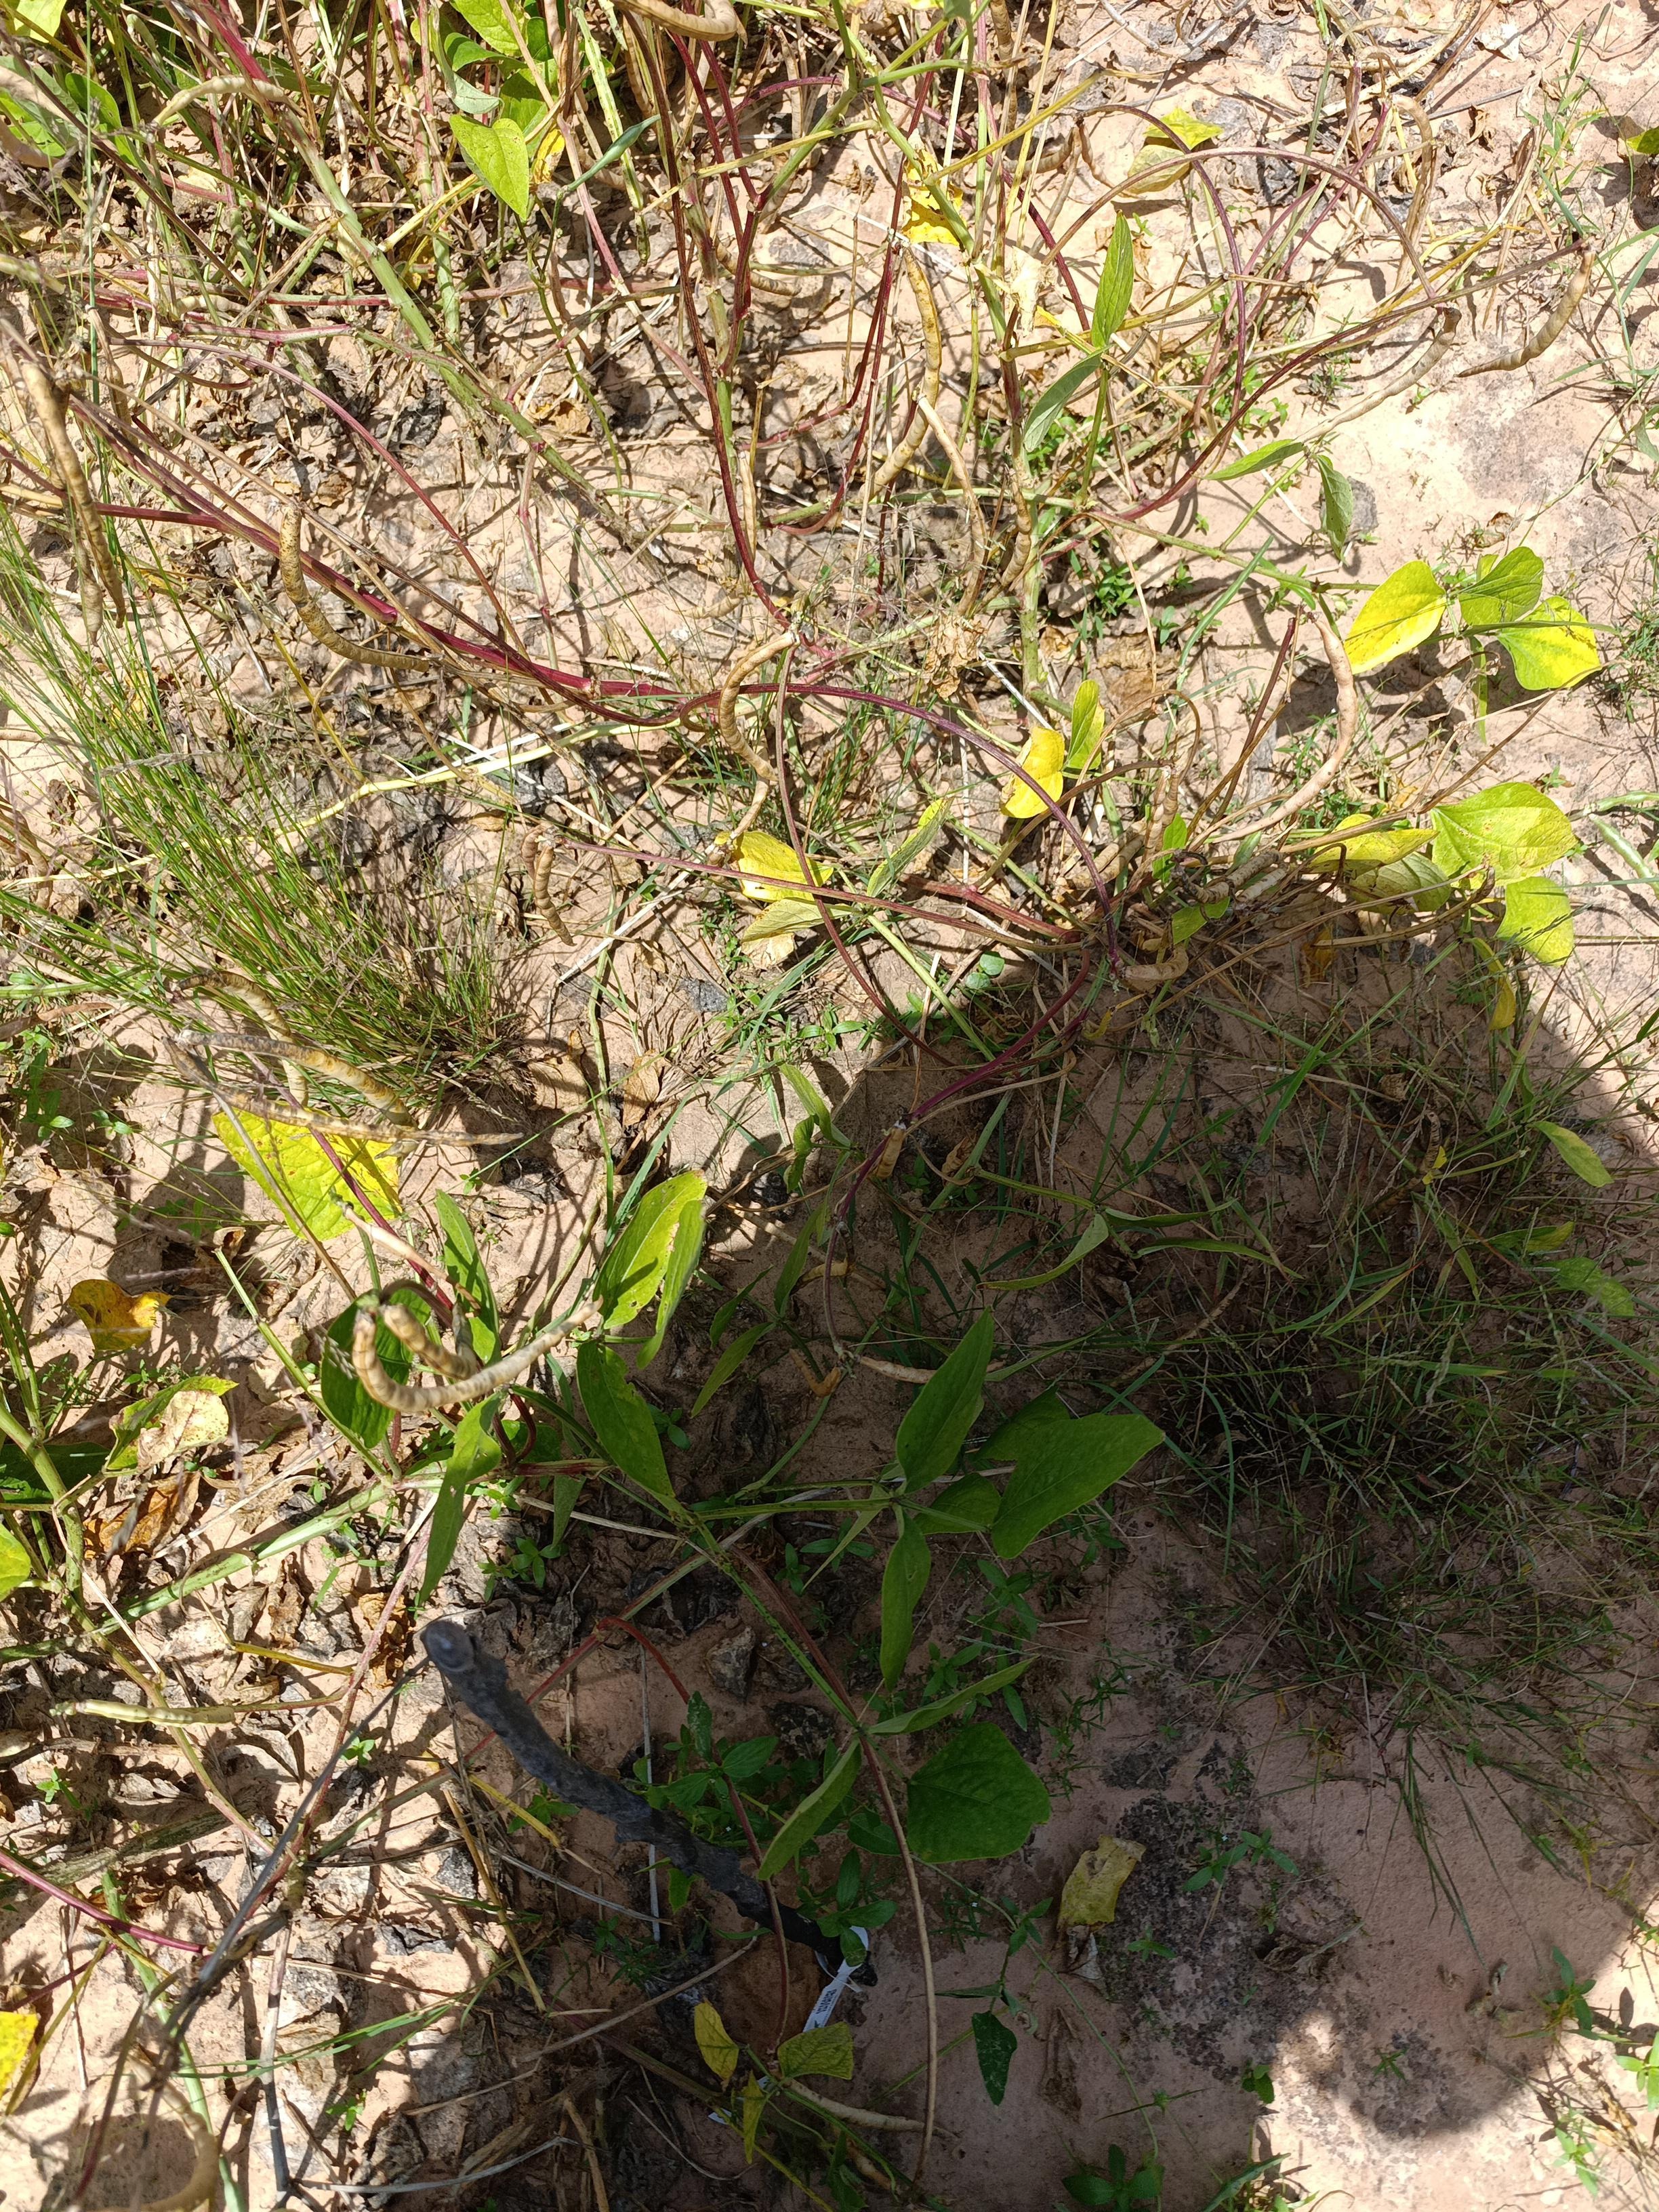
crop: cowpea
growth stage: maturity
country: Nigeria
